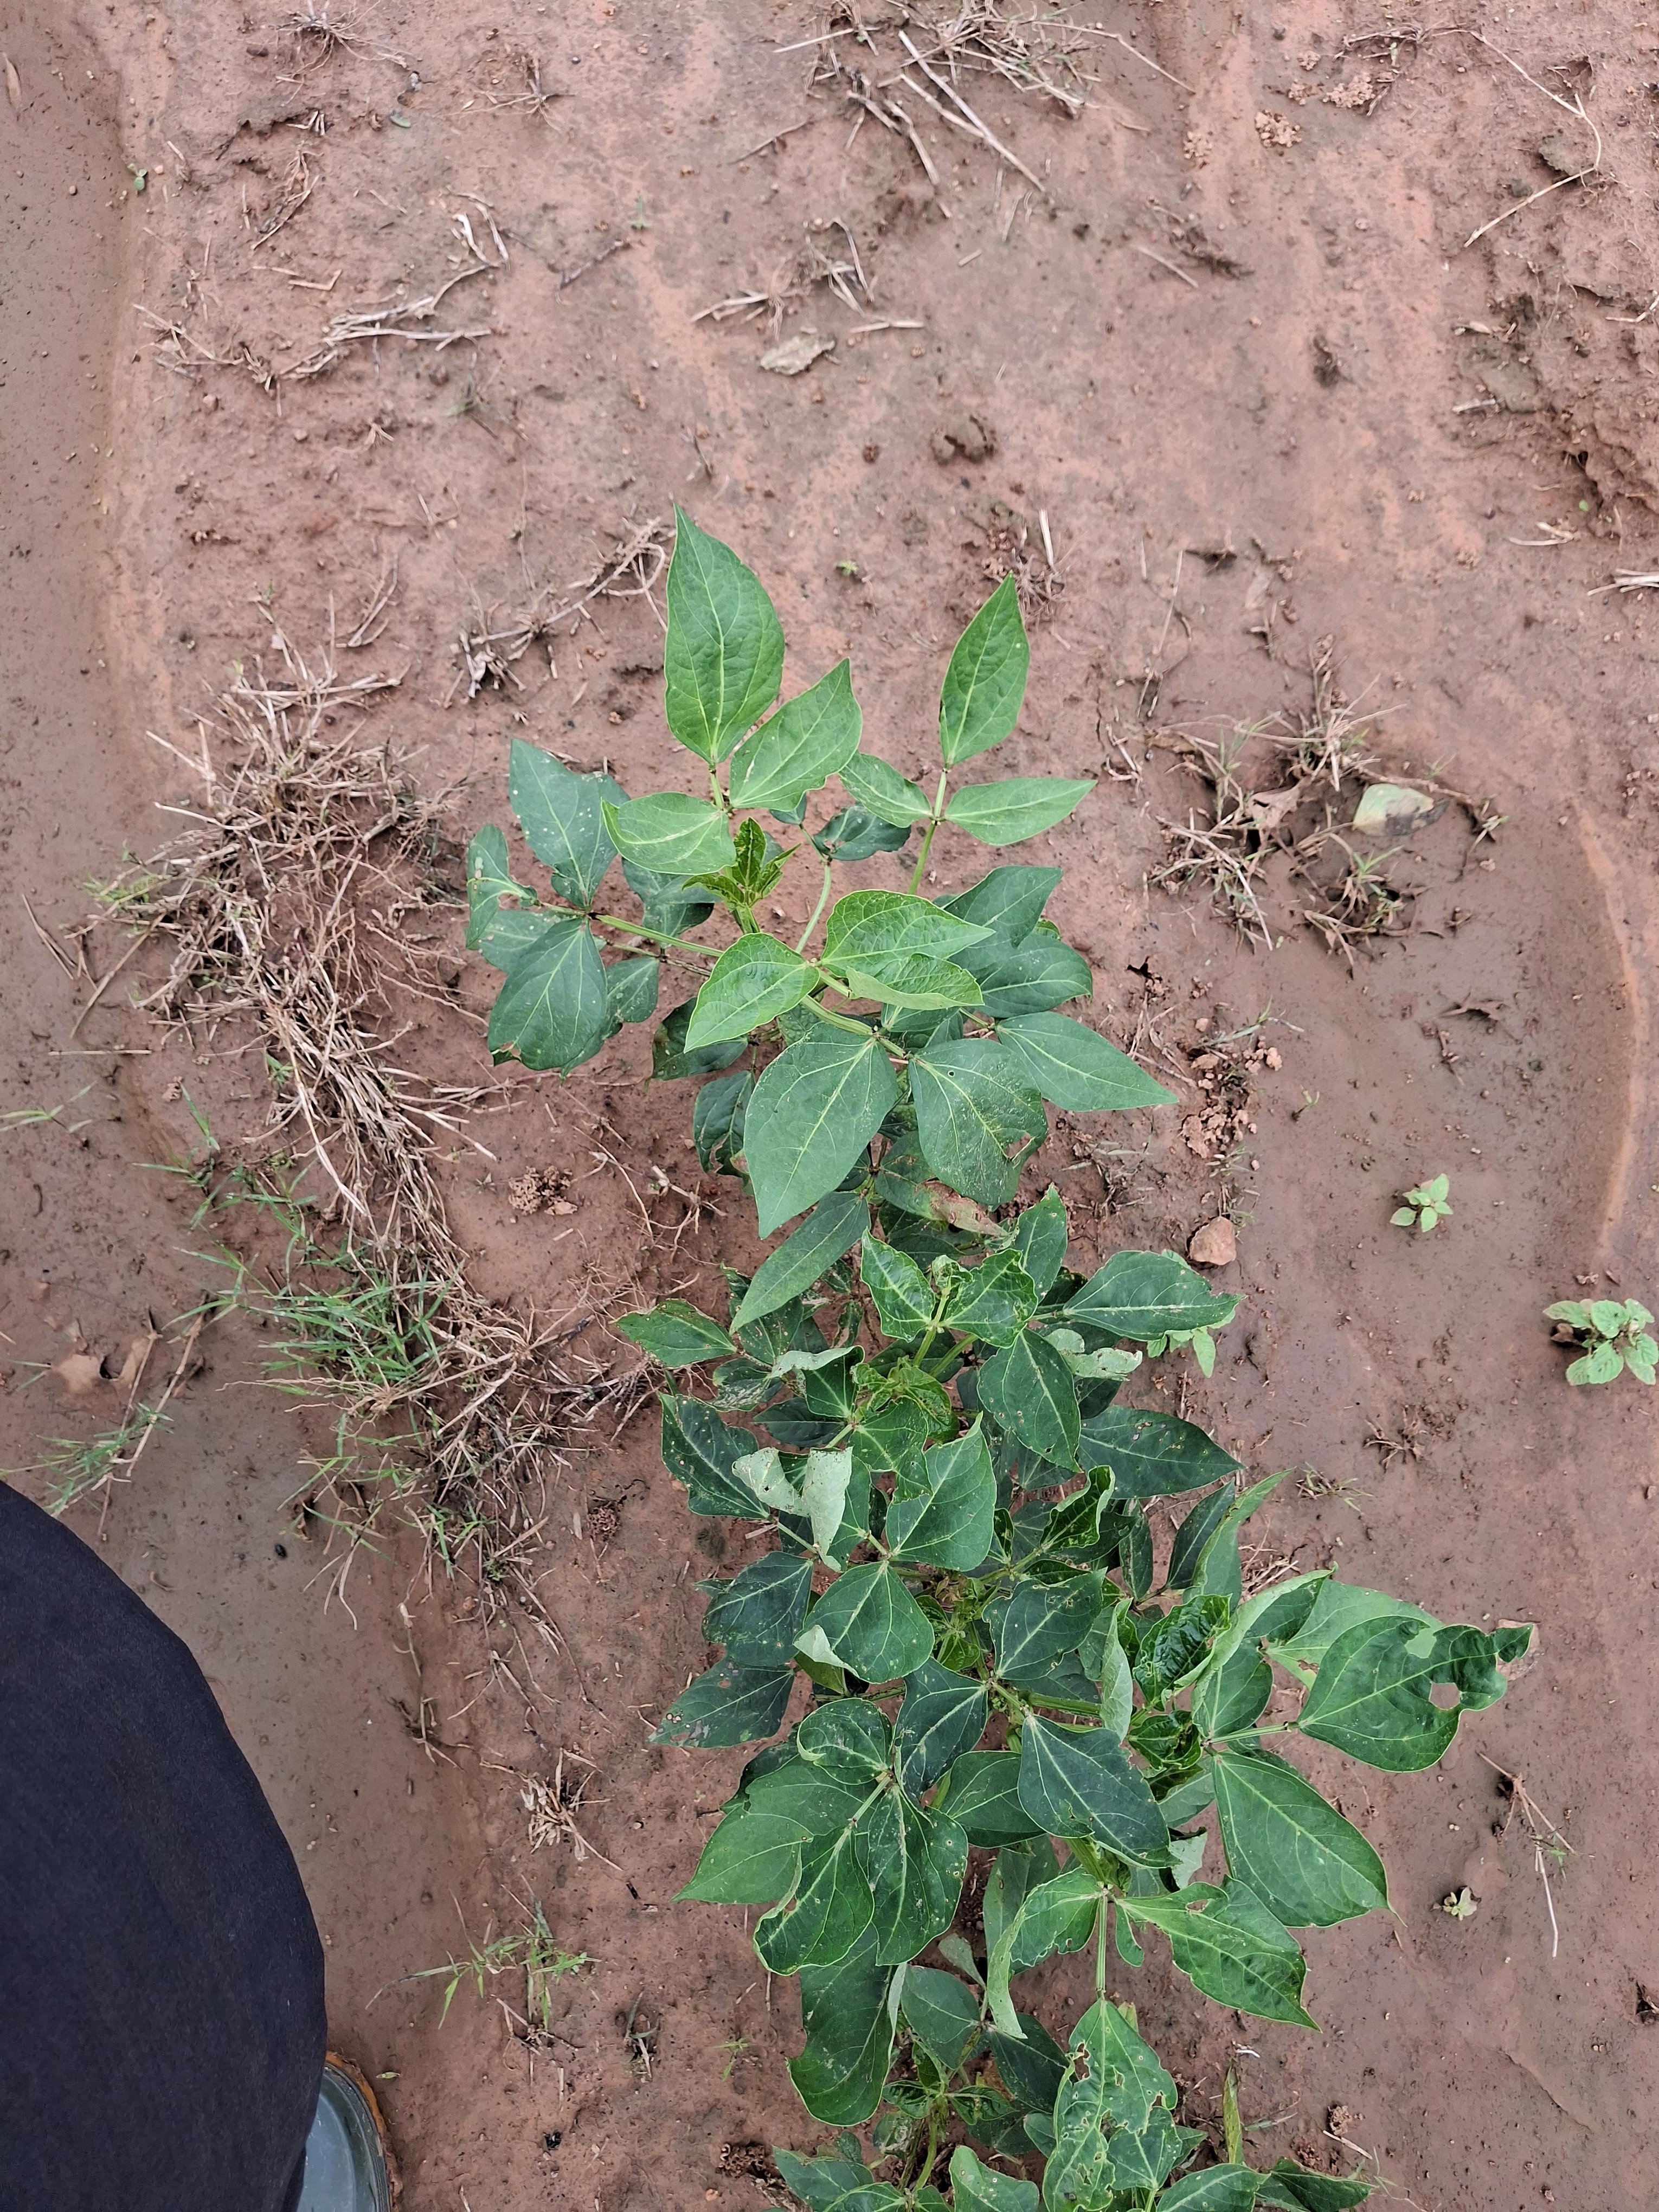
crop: cowpea
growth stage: vegetative
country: Nigeria
